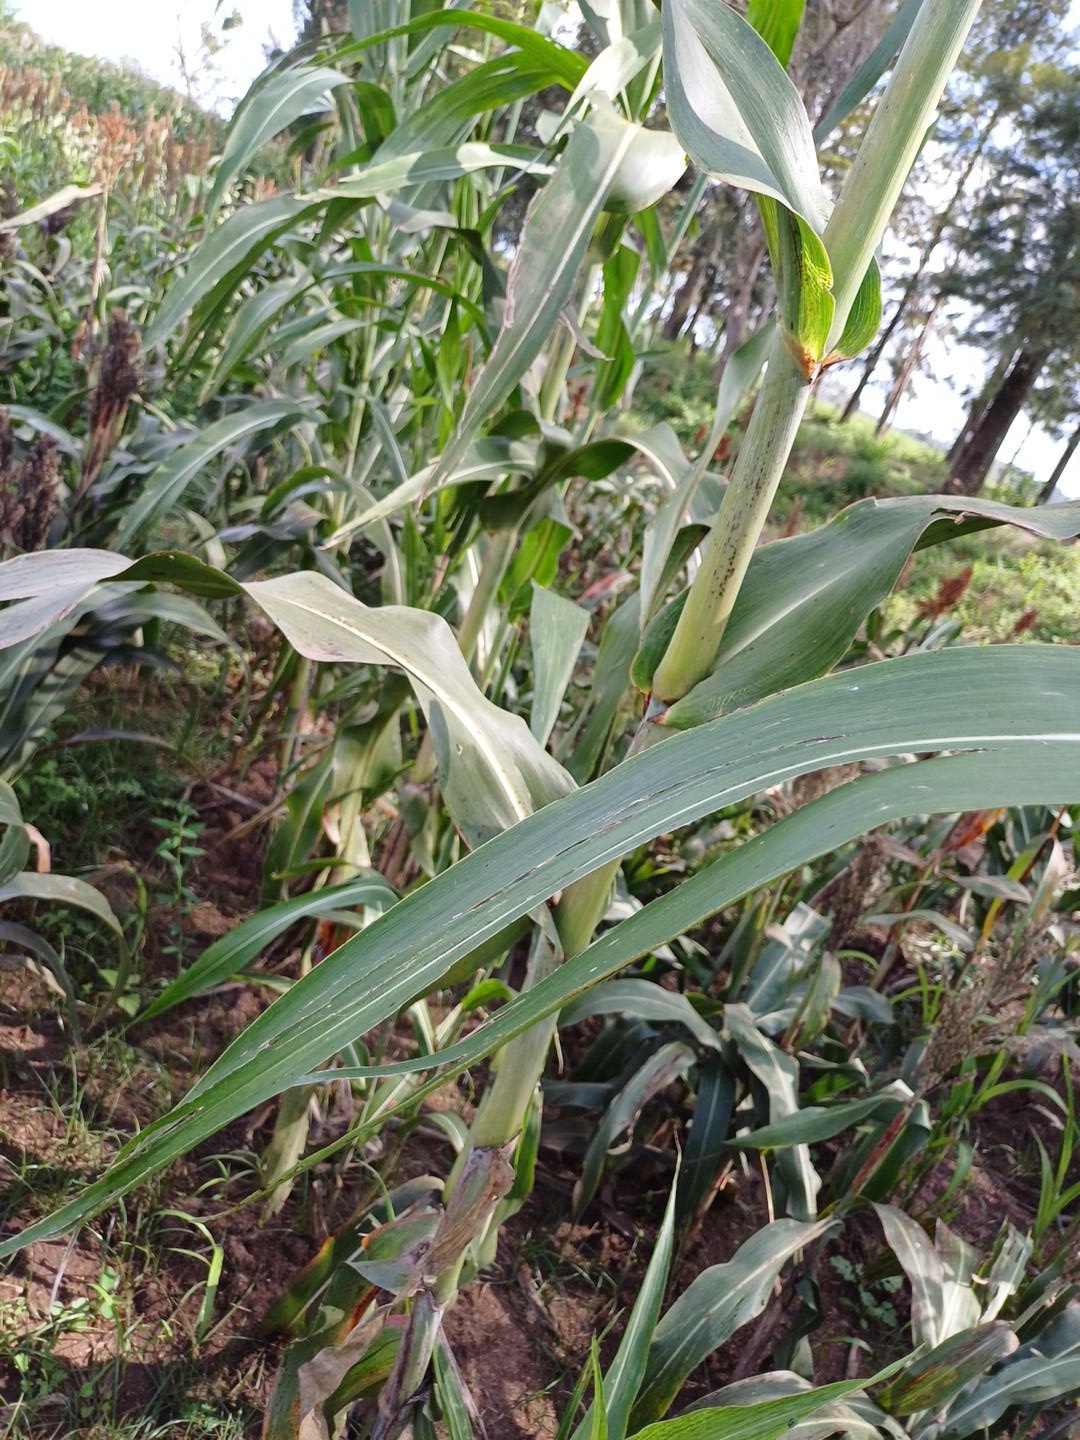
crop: sorghum
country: Kenya
